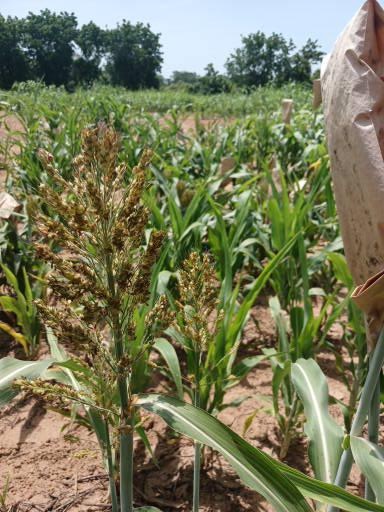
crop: sorghum
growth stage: filling grain
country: Senegal
